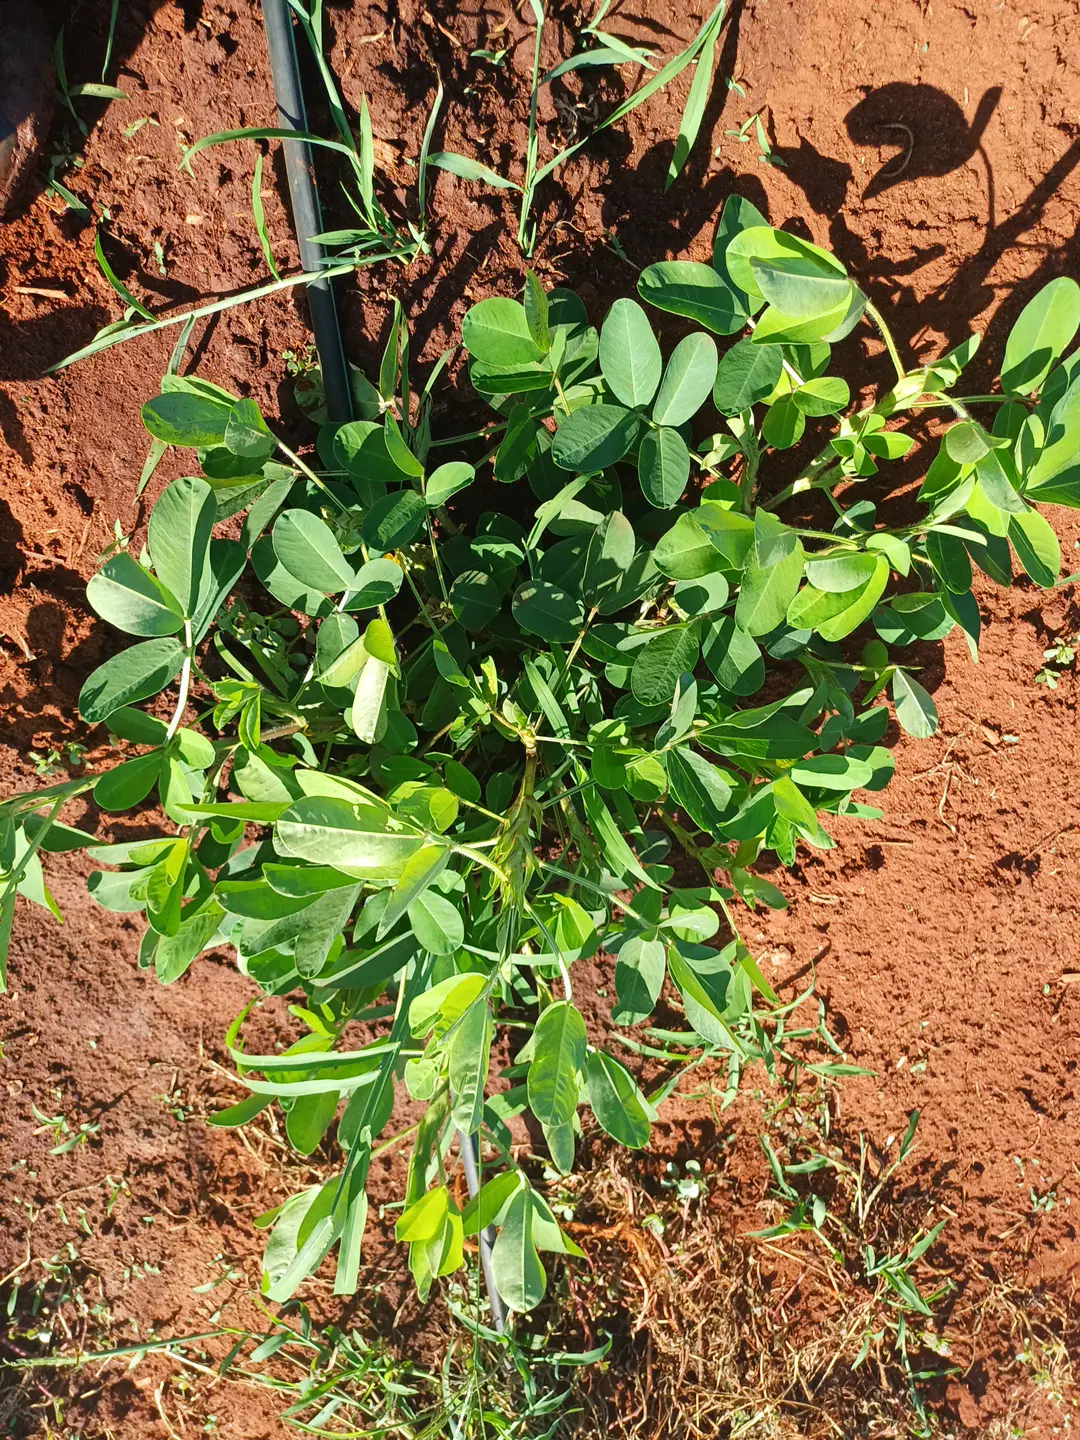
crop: groundnut
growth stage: flowering
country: Kenya
